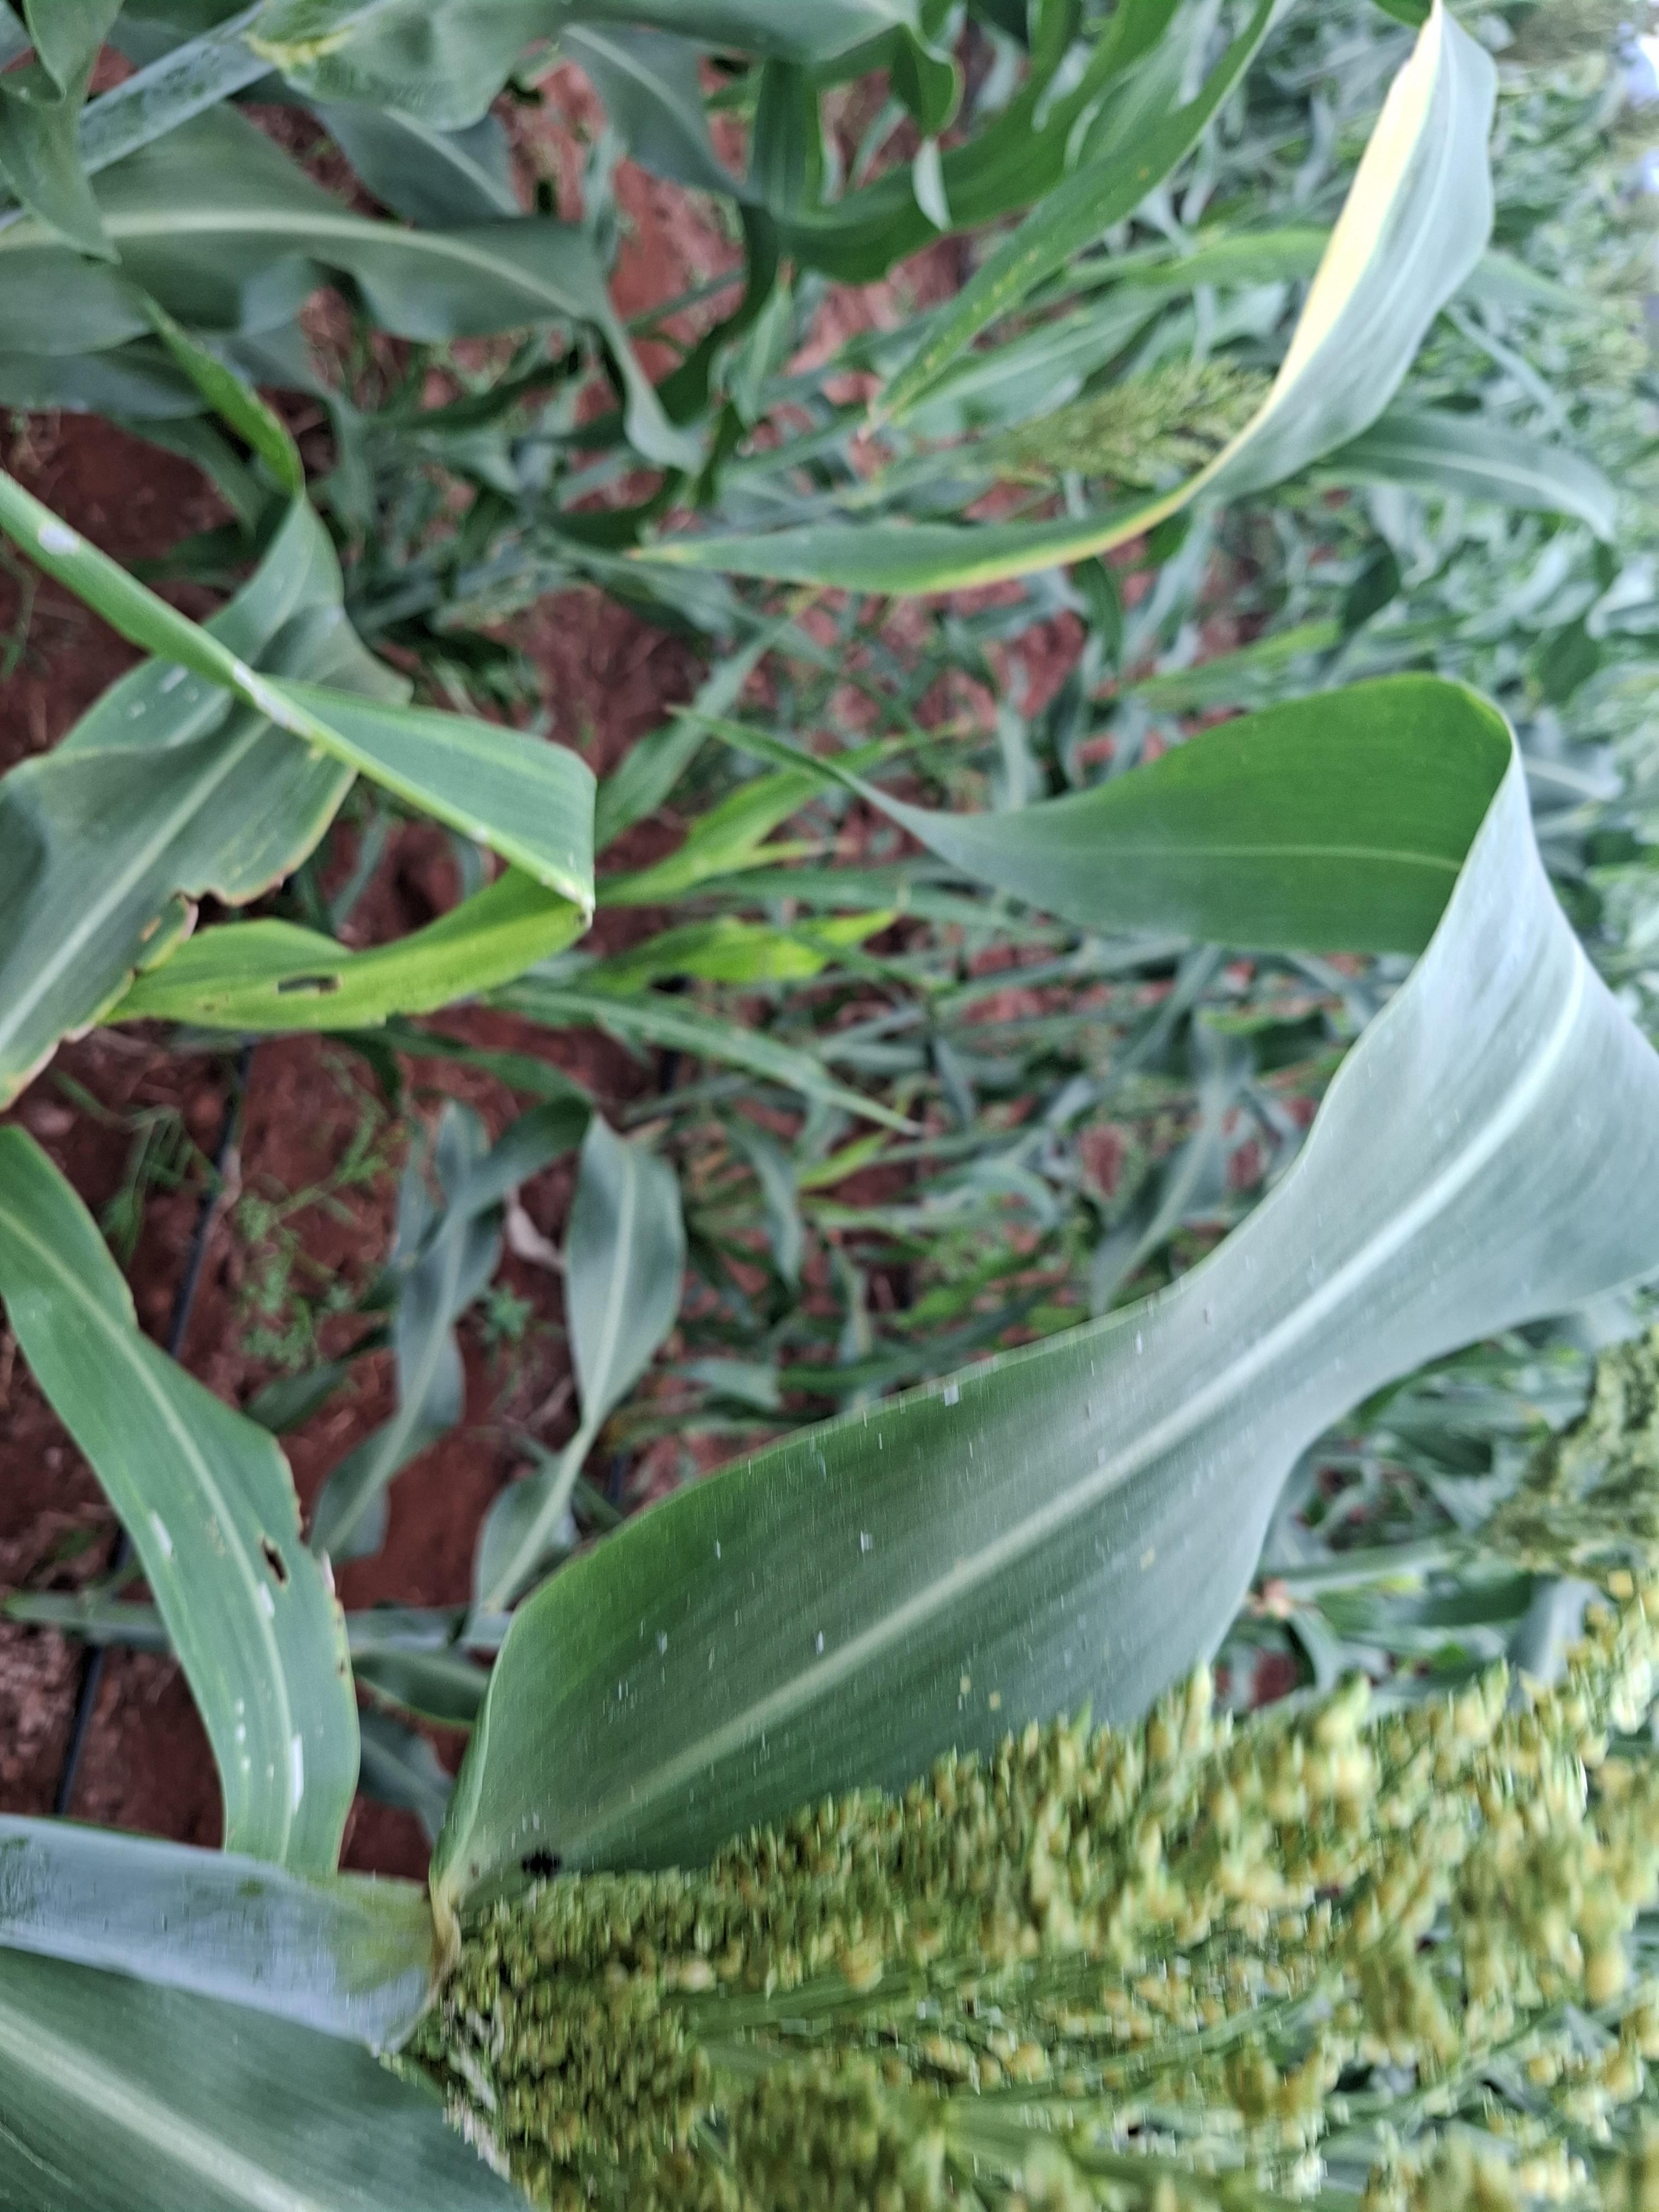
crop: sorghum
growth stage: flowering
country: Kenya
